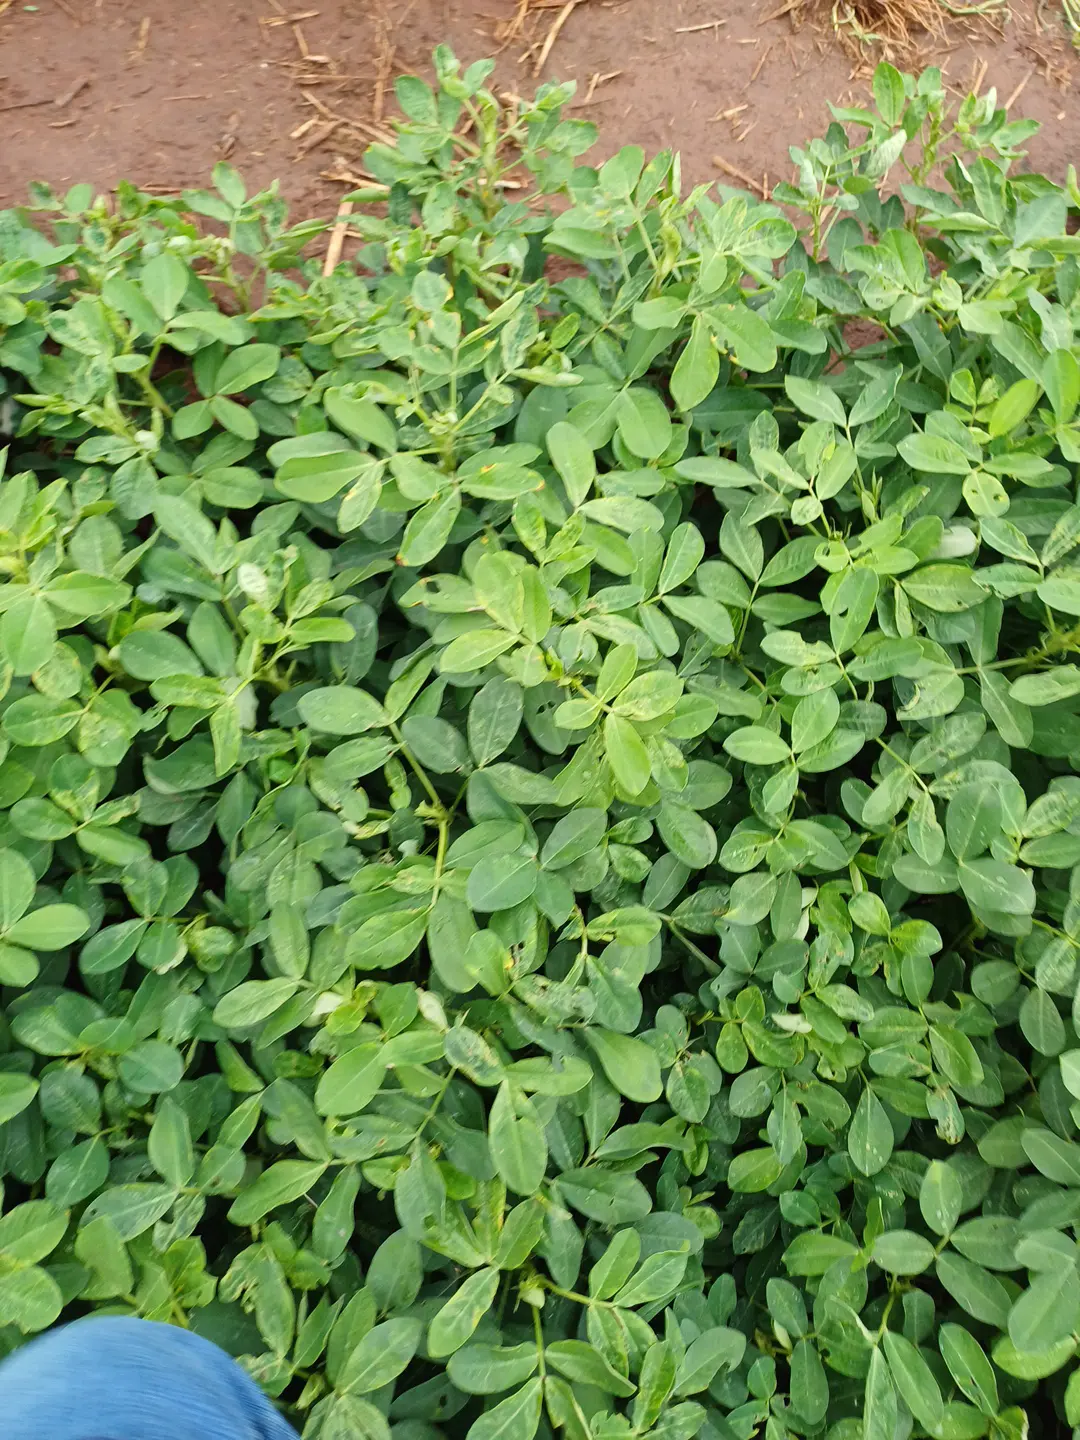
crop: groundnut
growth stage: pegging
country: Kenya
